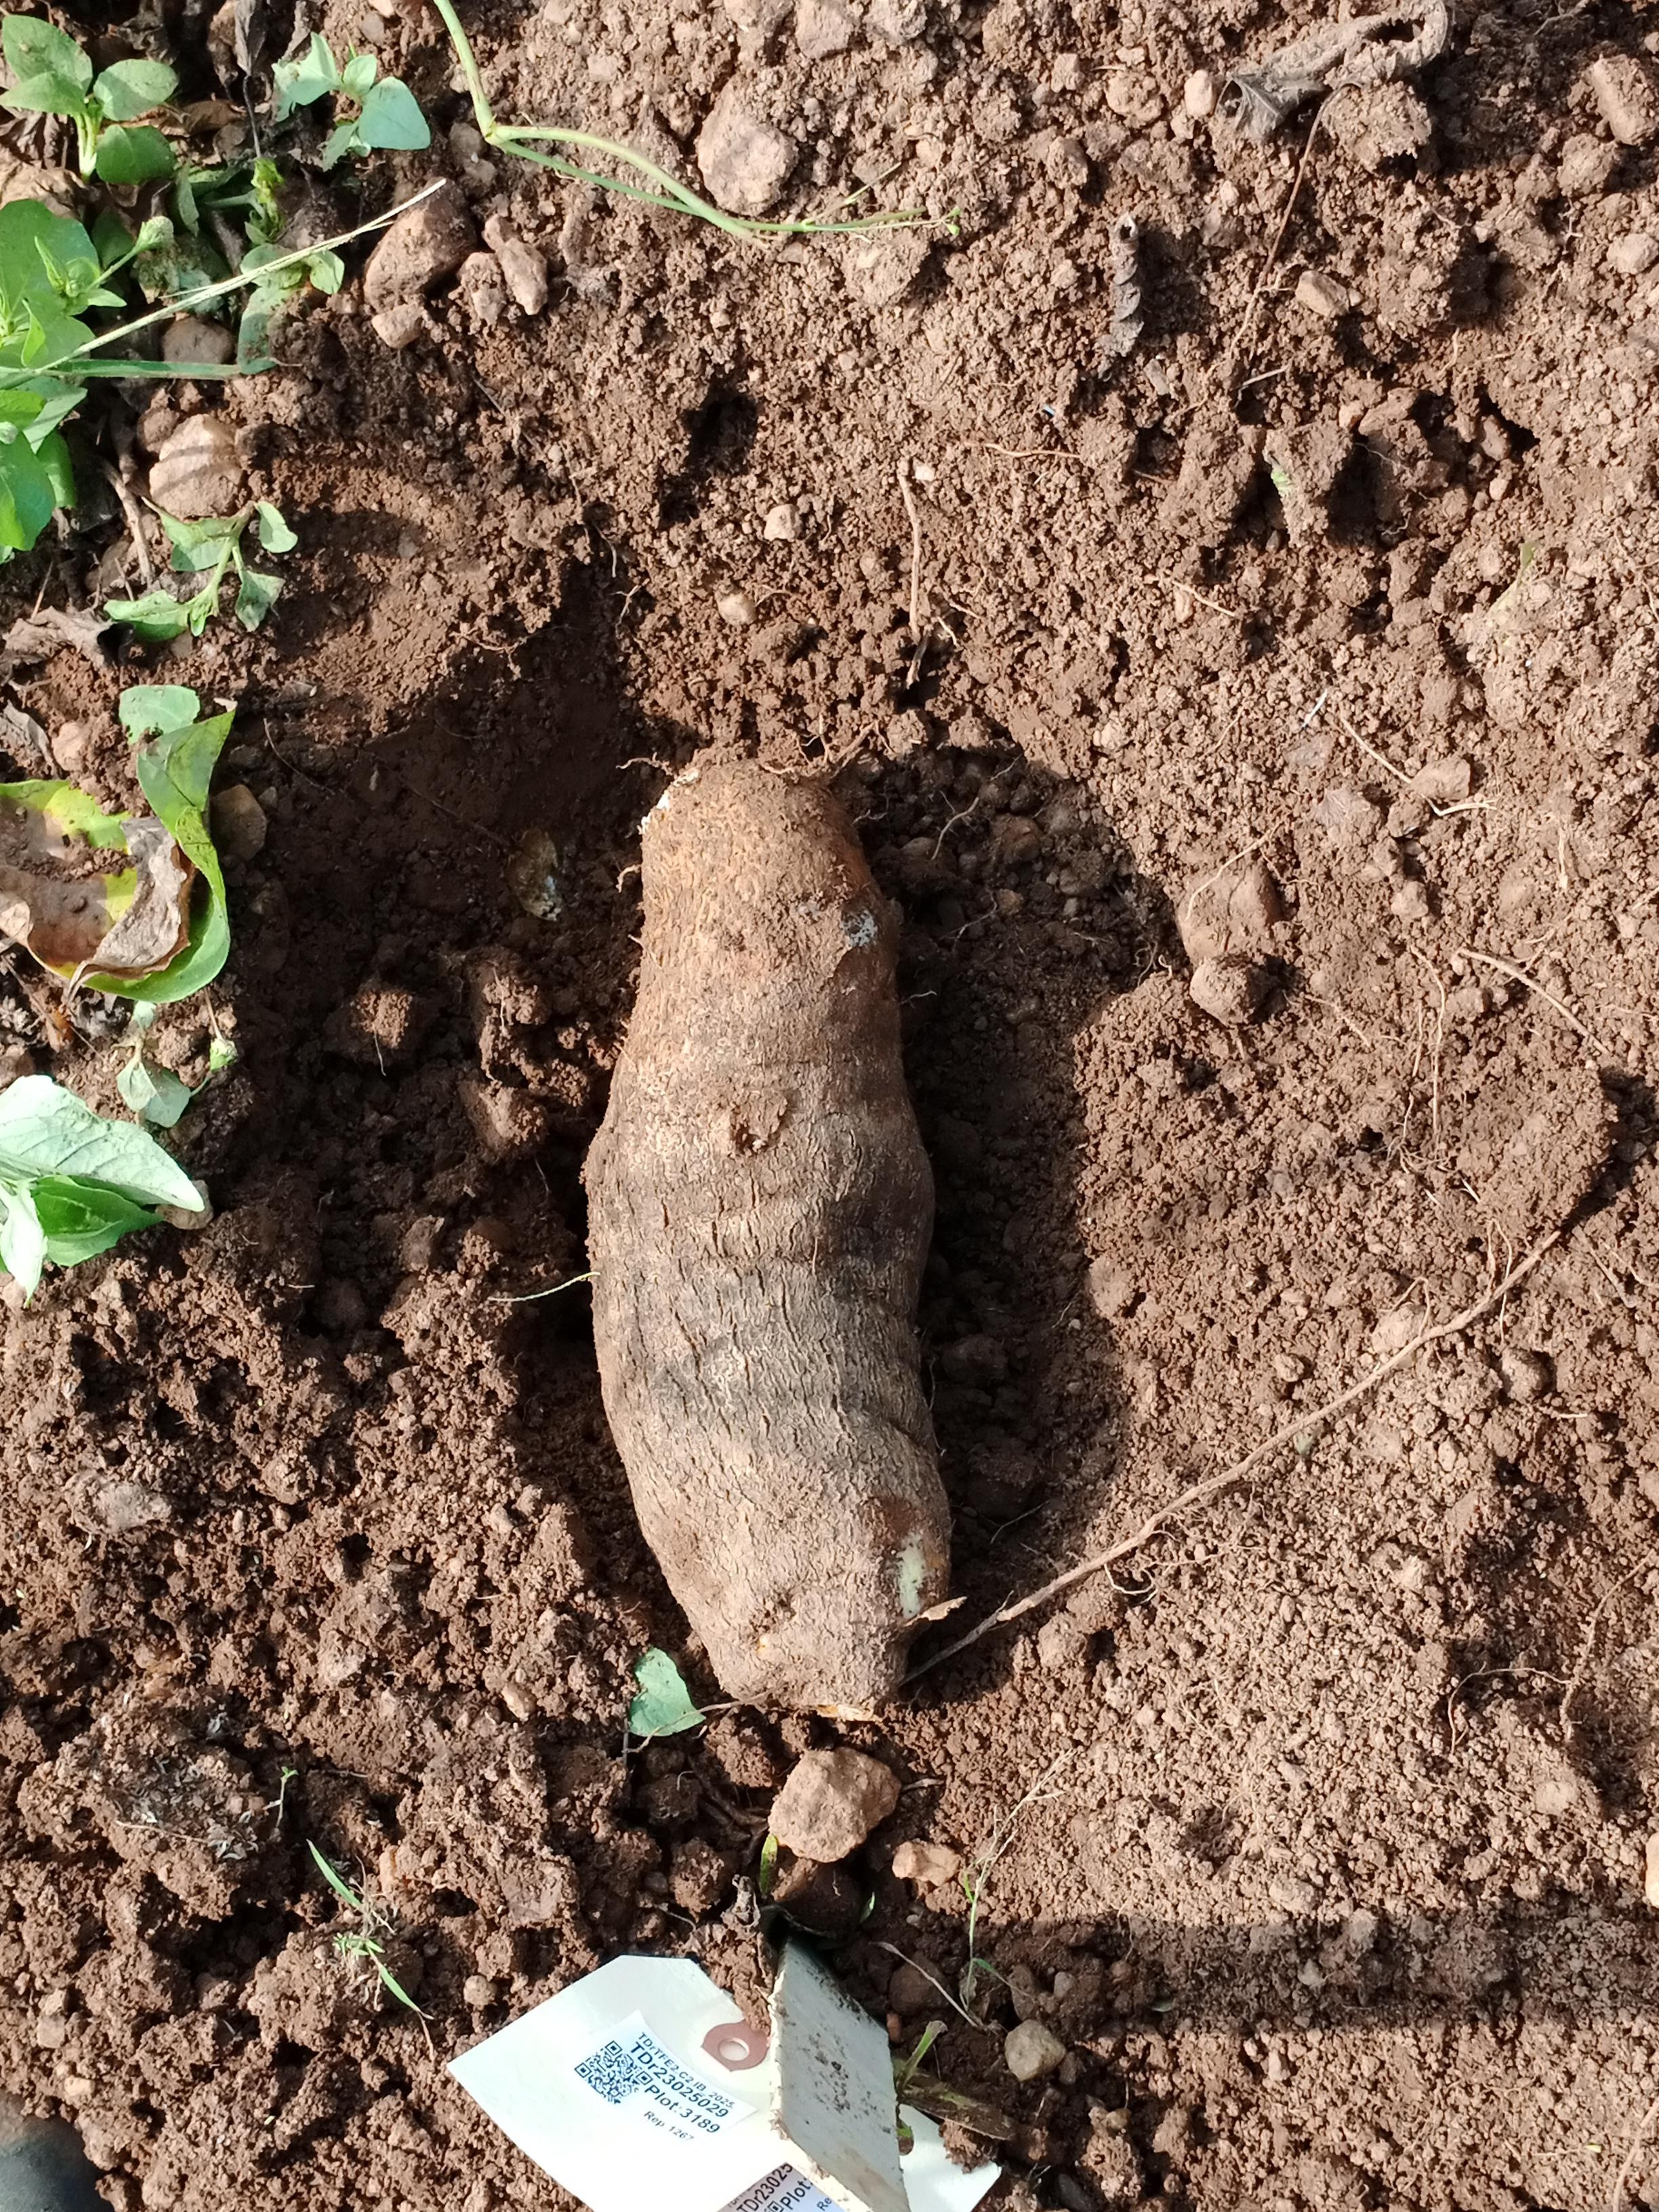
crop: yam
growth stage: harvest
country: Nigeria
